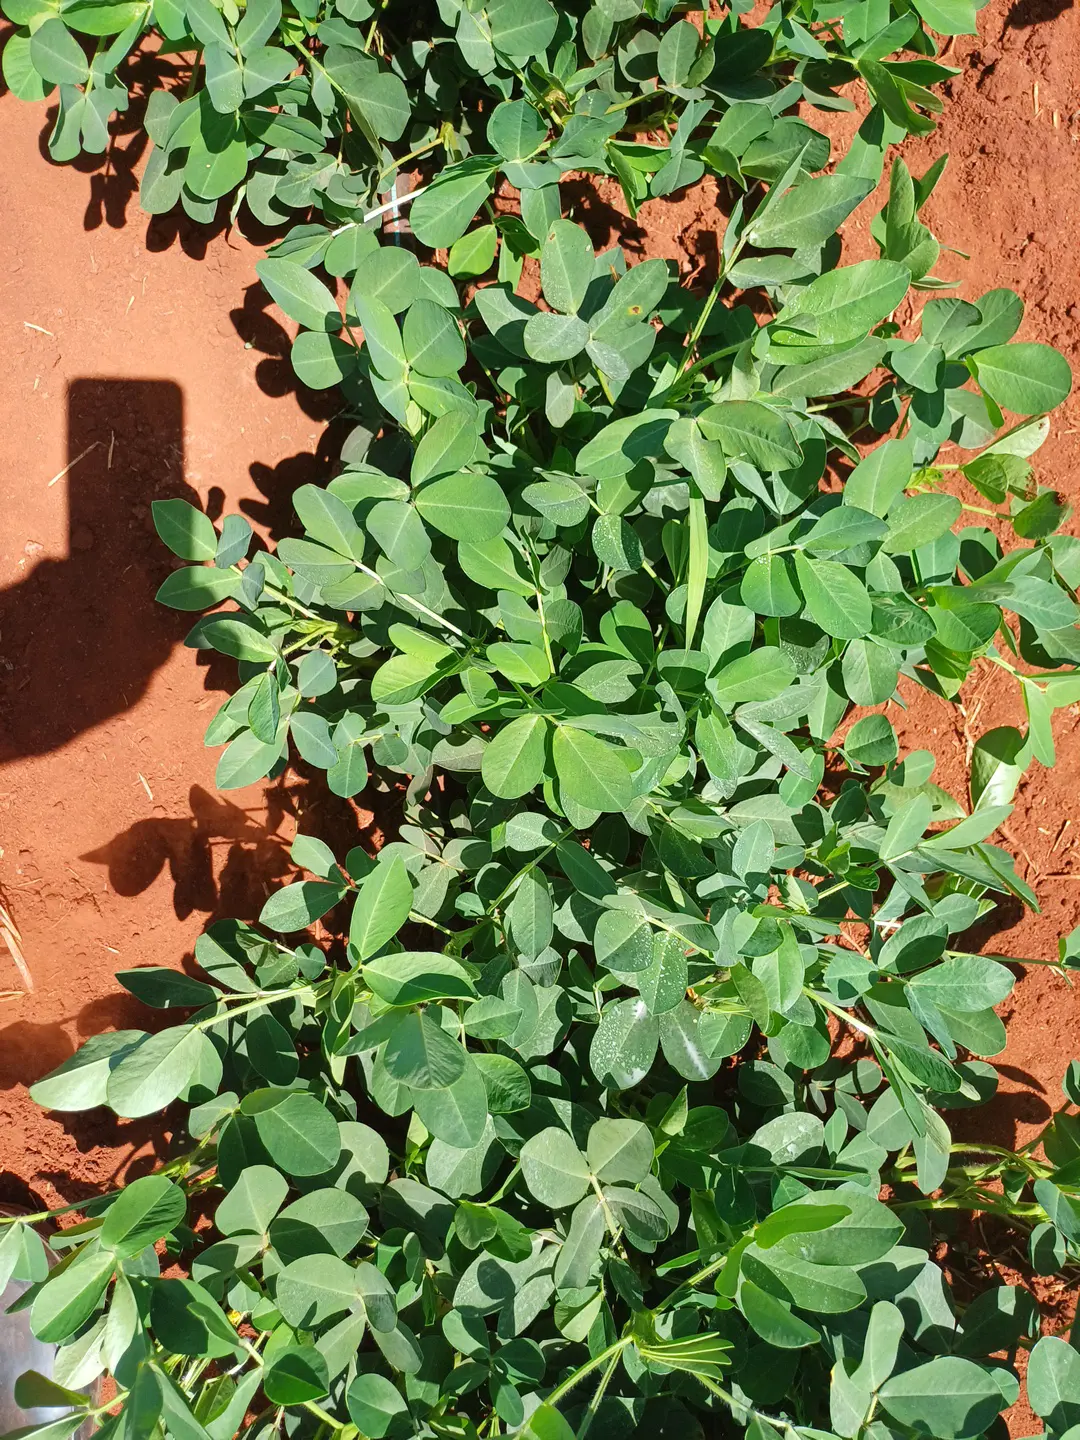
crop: groundnut
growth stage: flowering
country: Kenya
